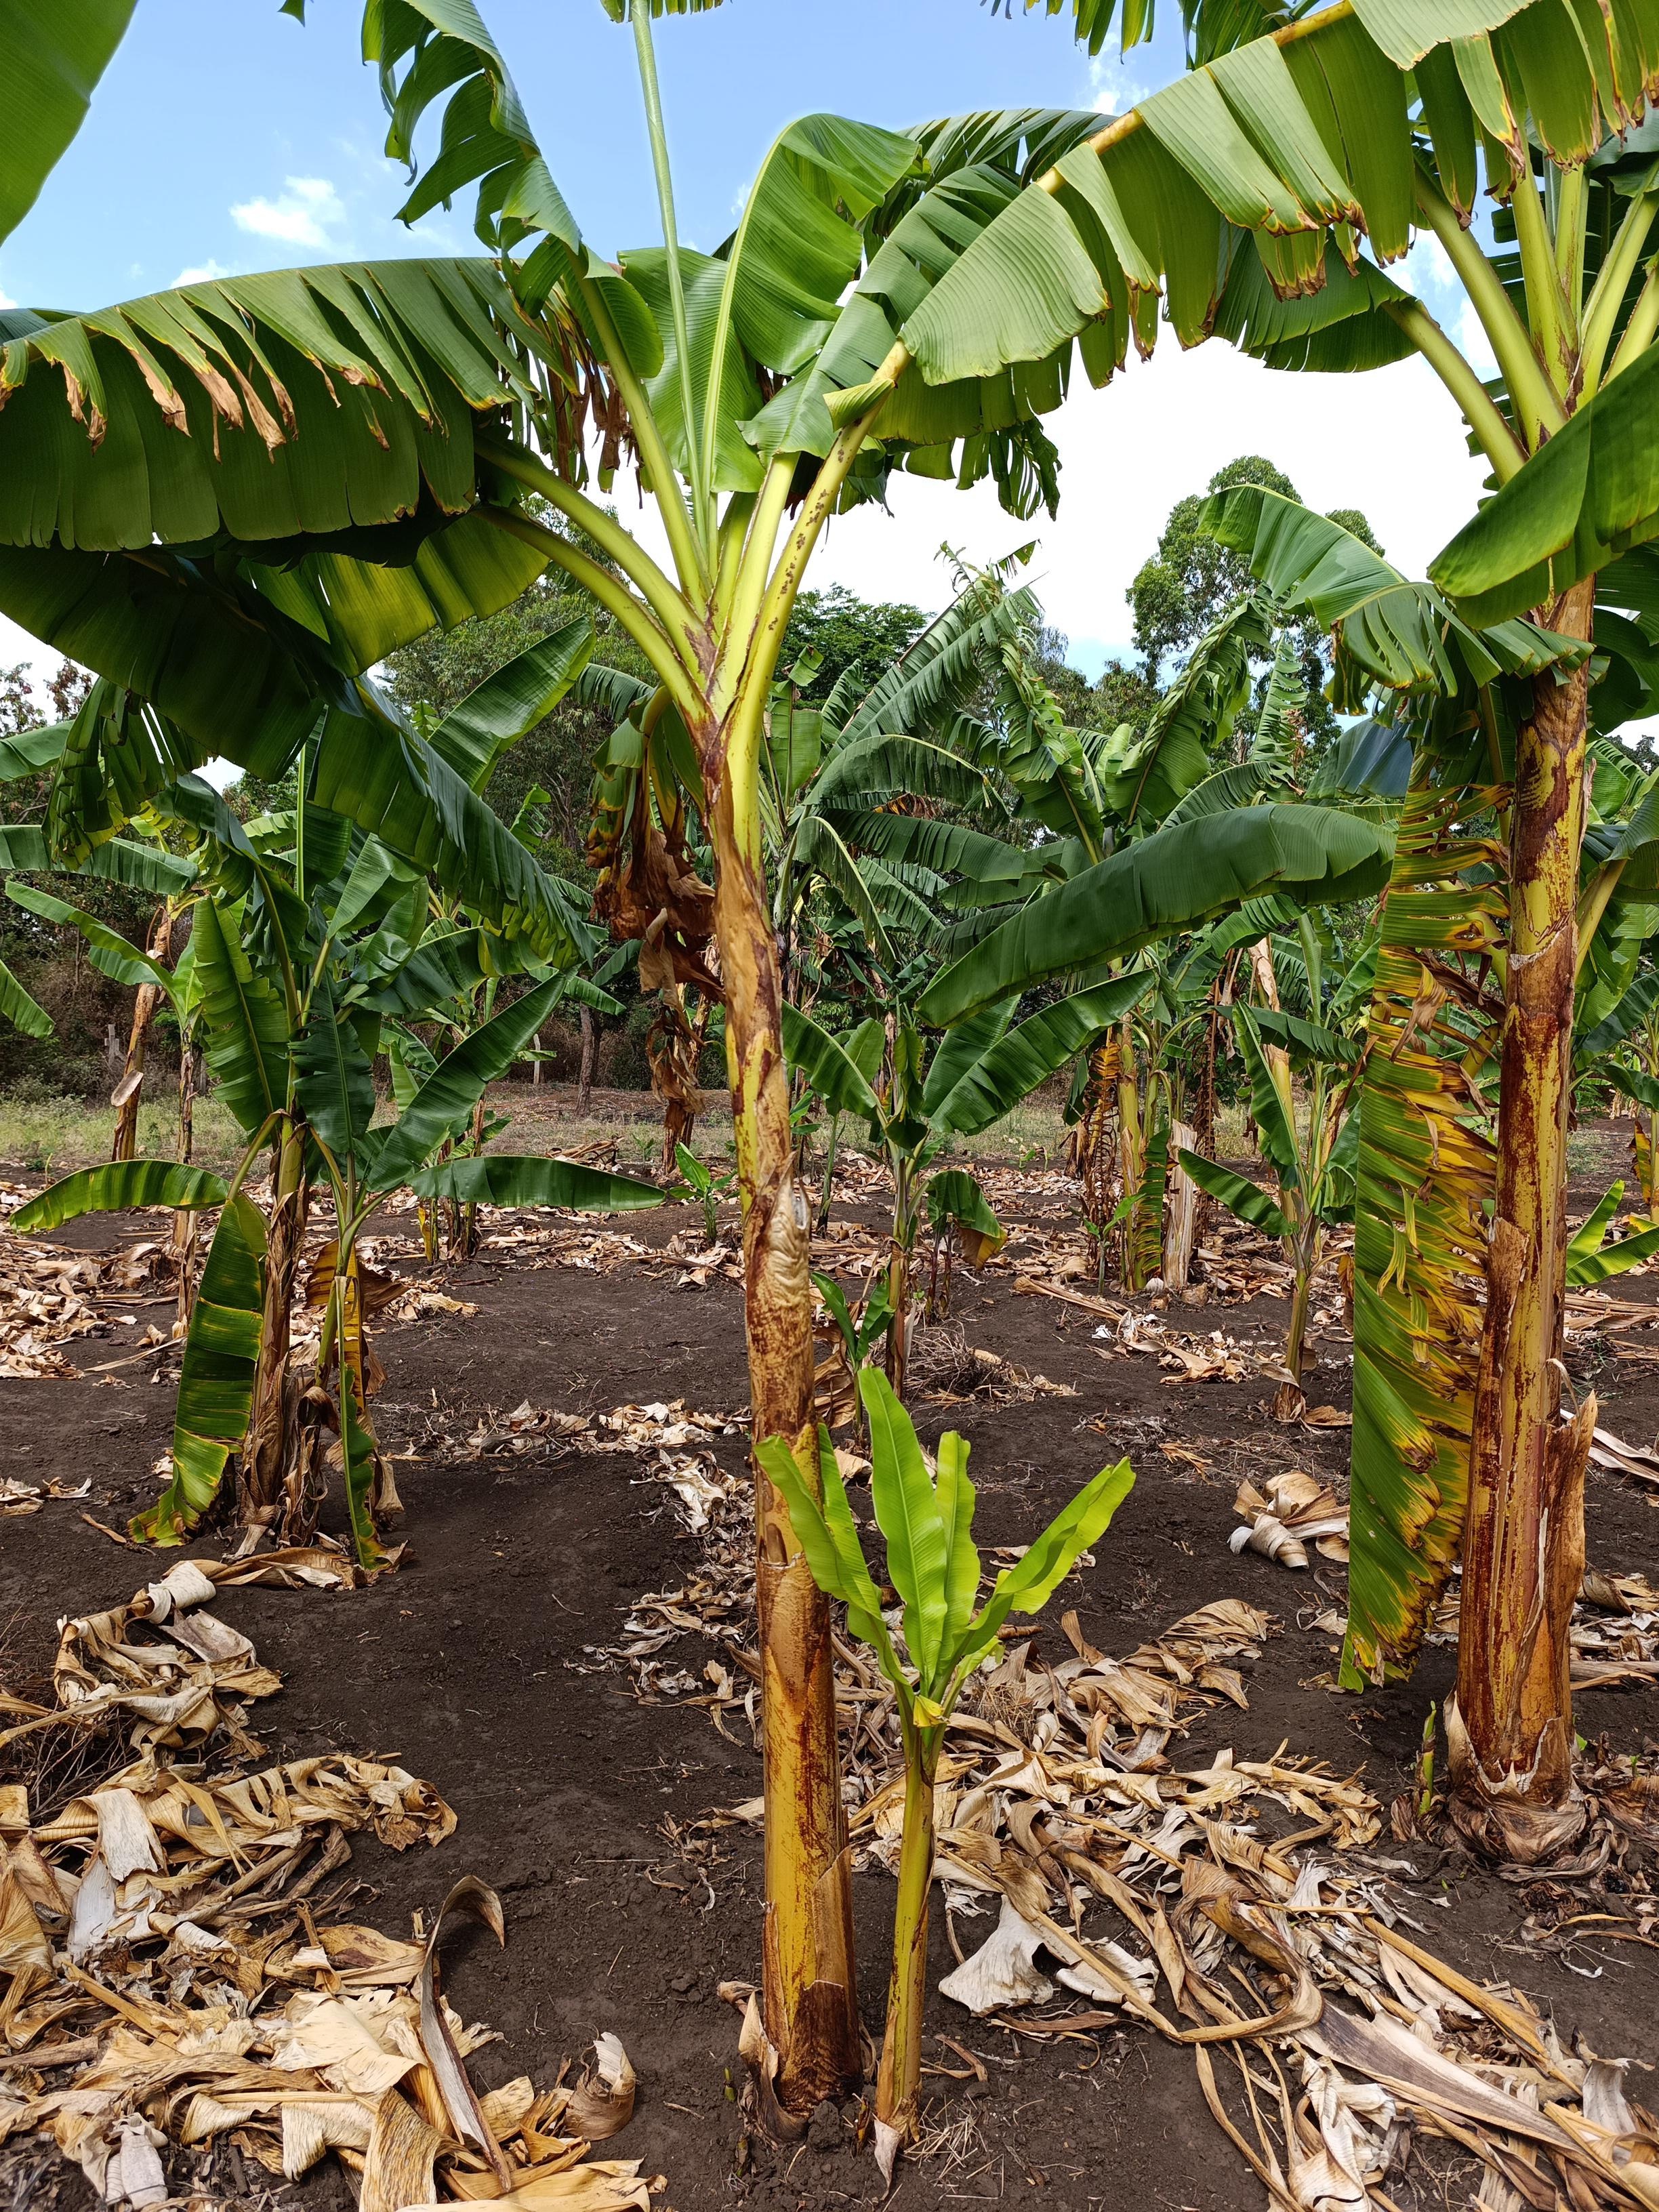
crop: banana
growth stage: vegetative
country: Tanzania
